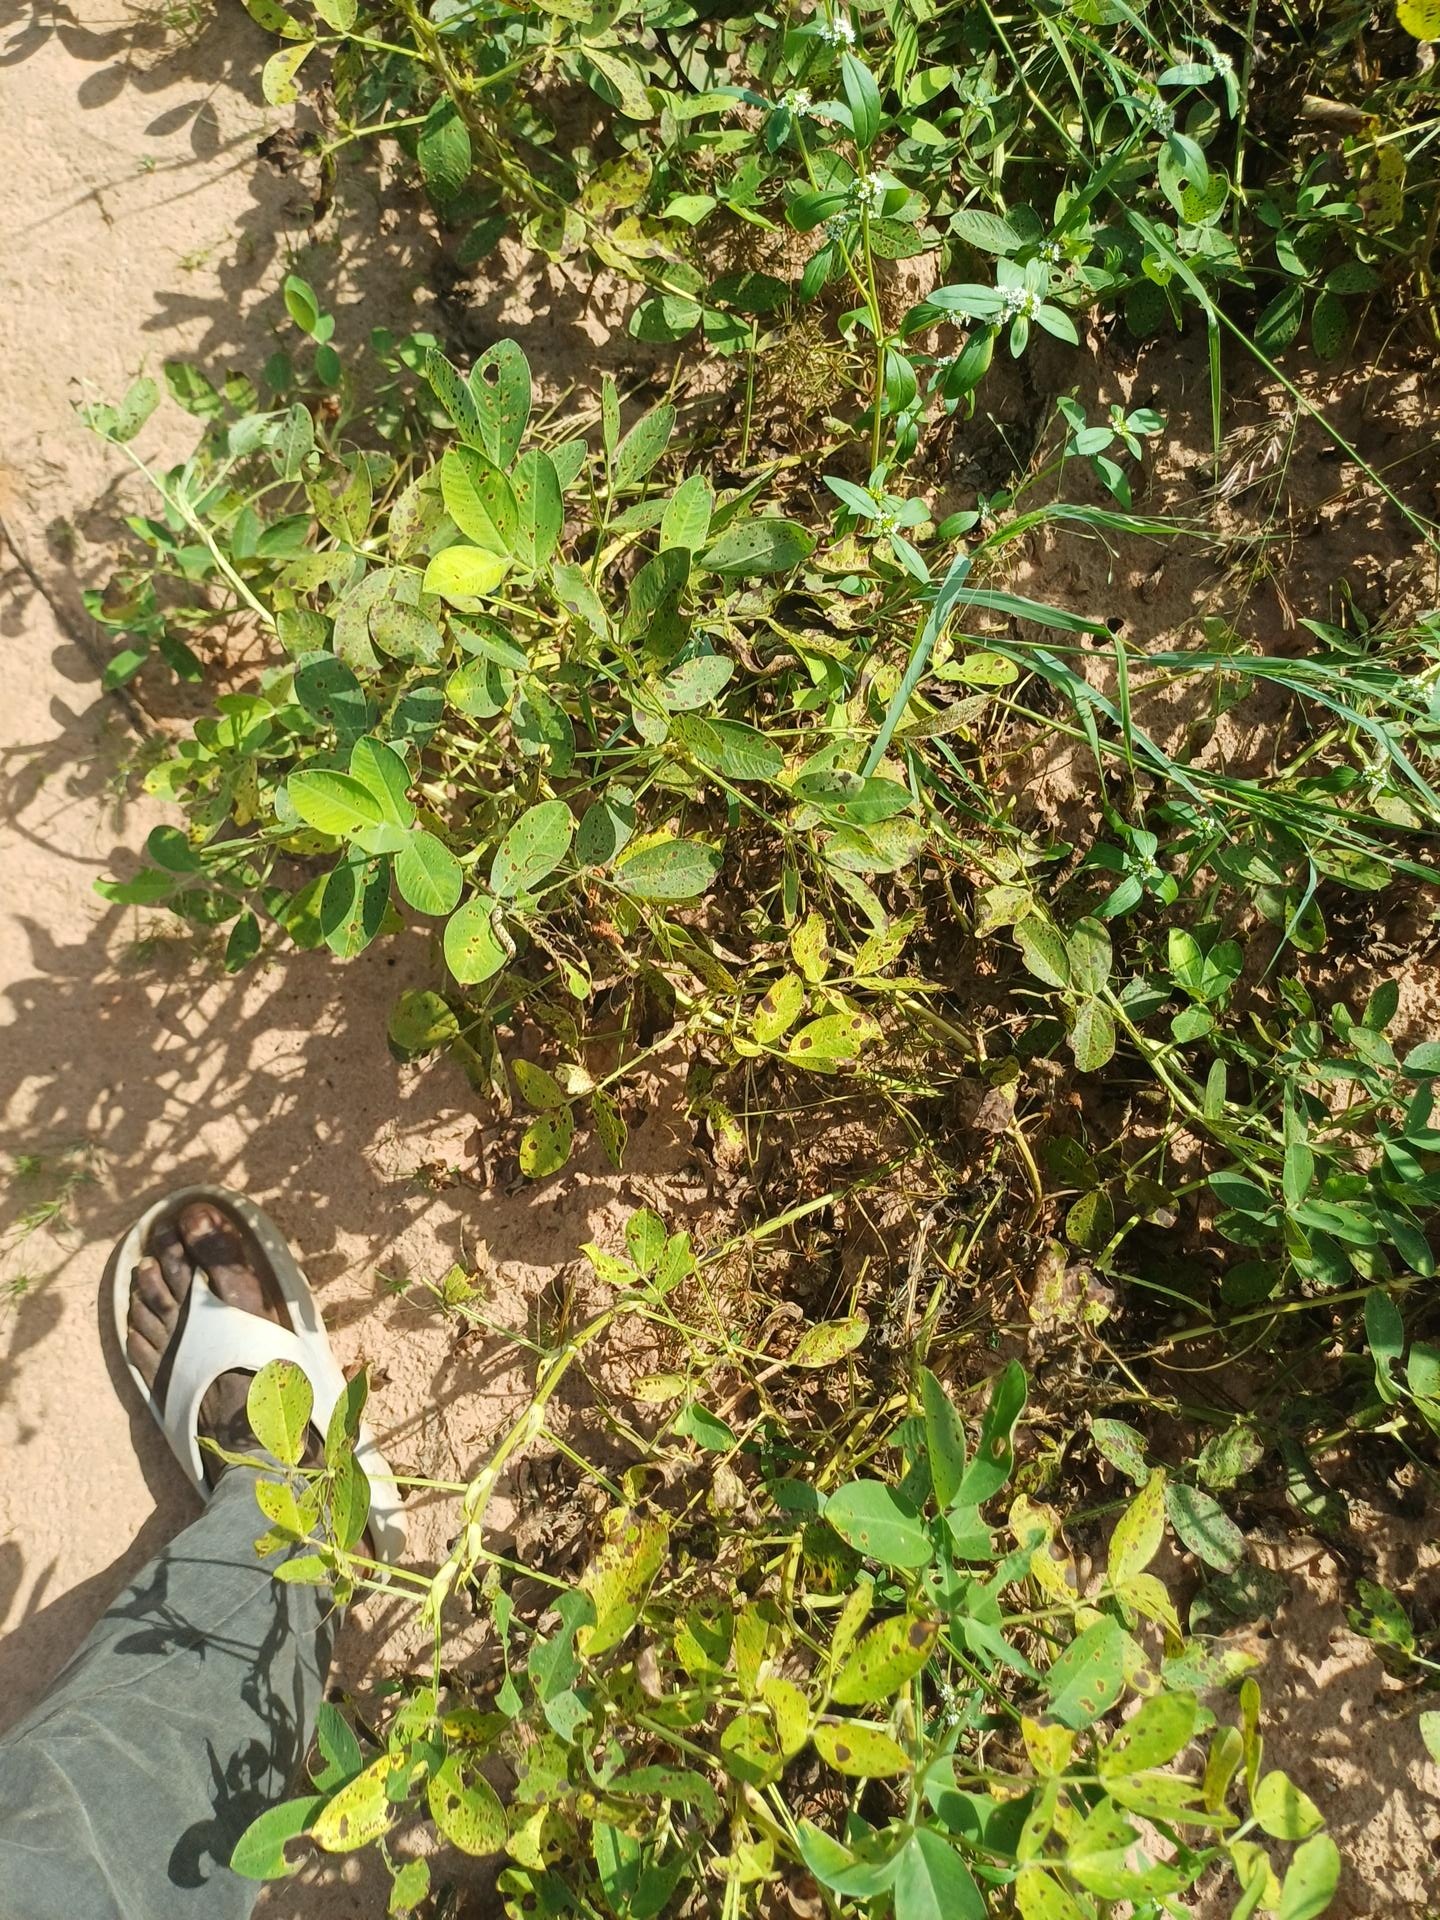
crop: groundnut
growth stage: flowering
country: Senegal
